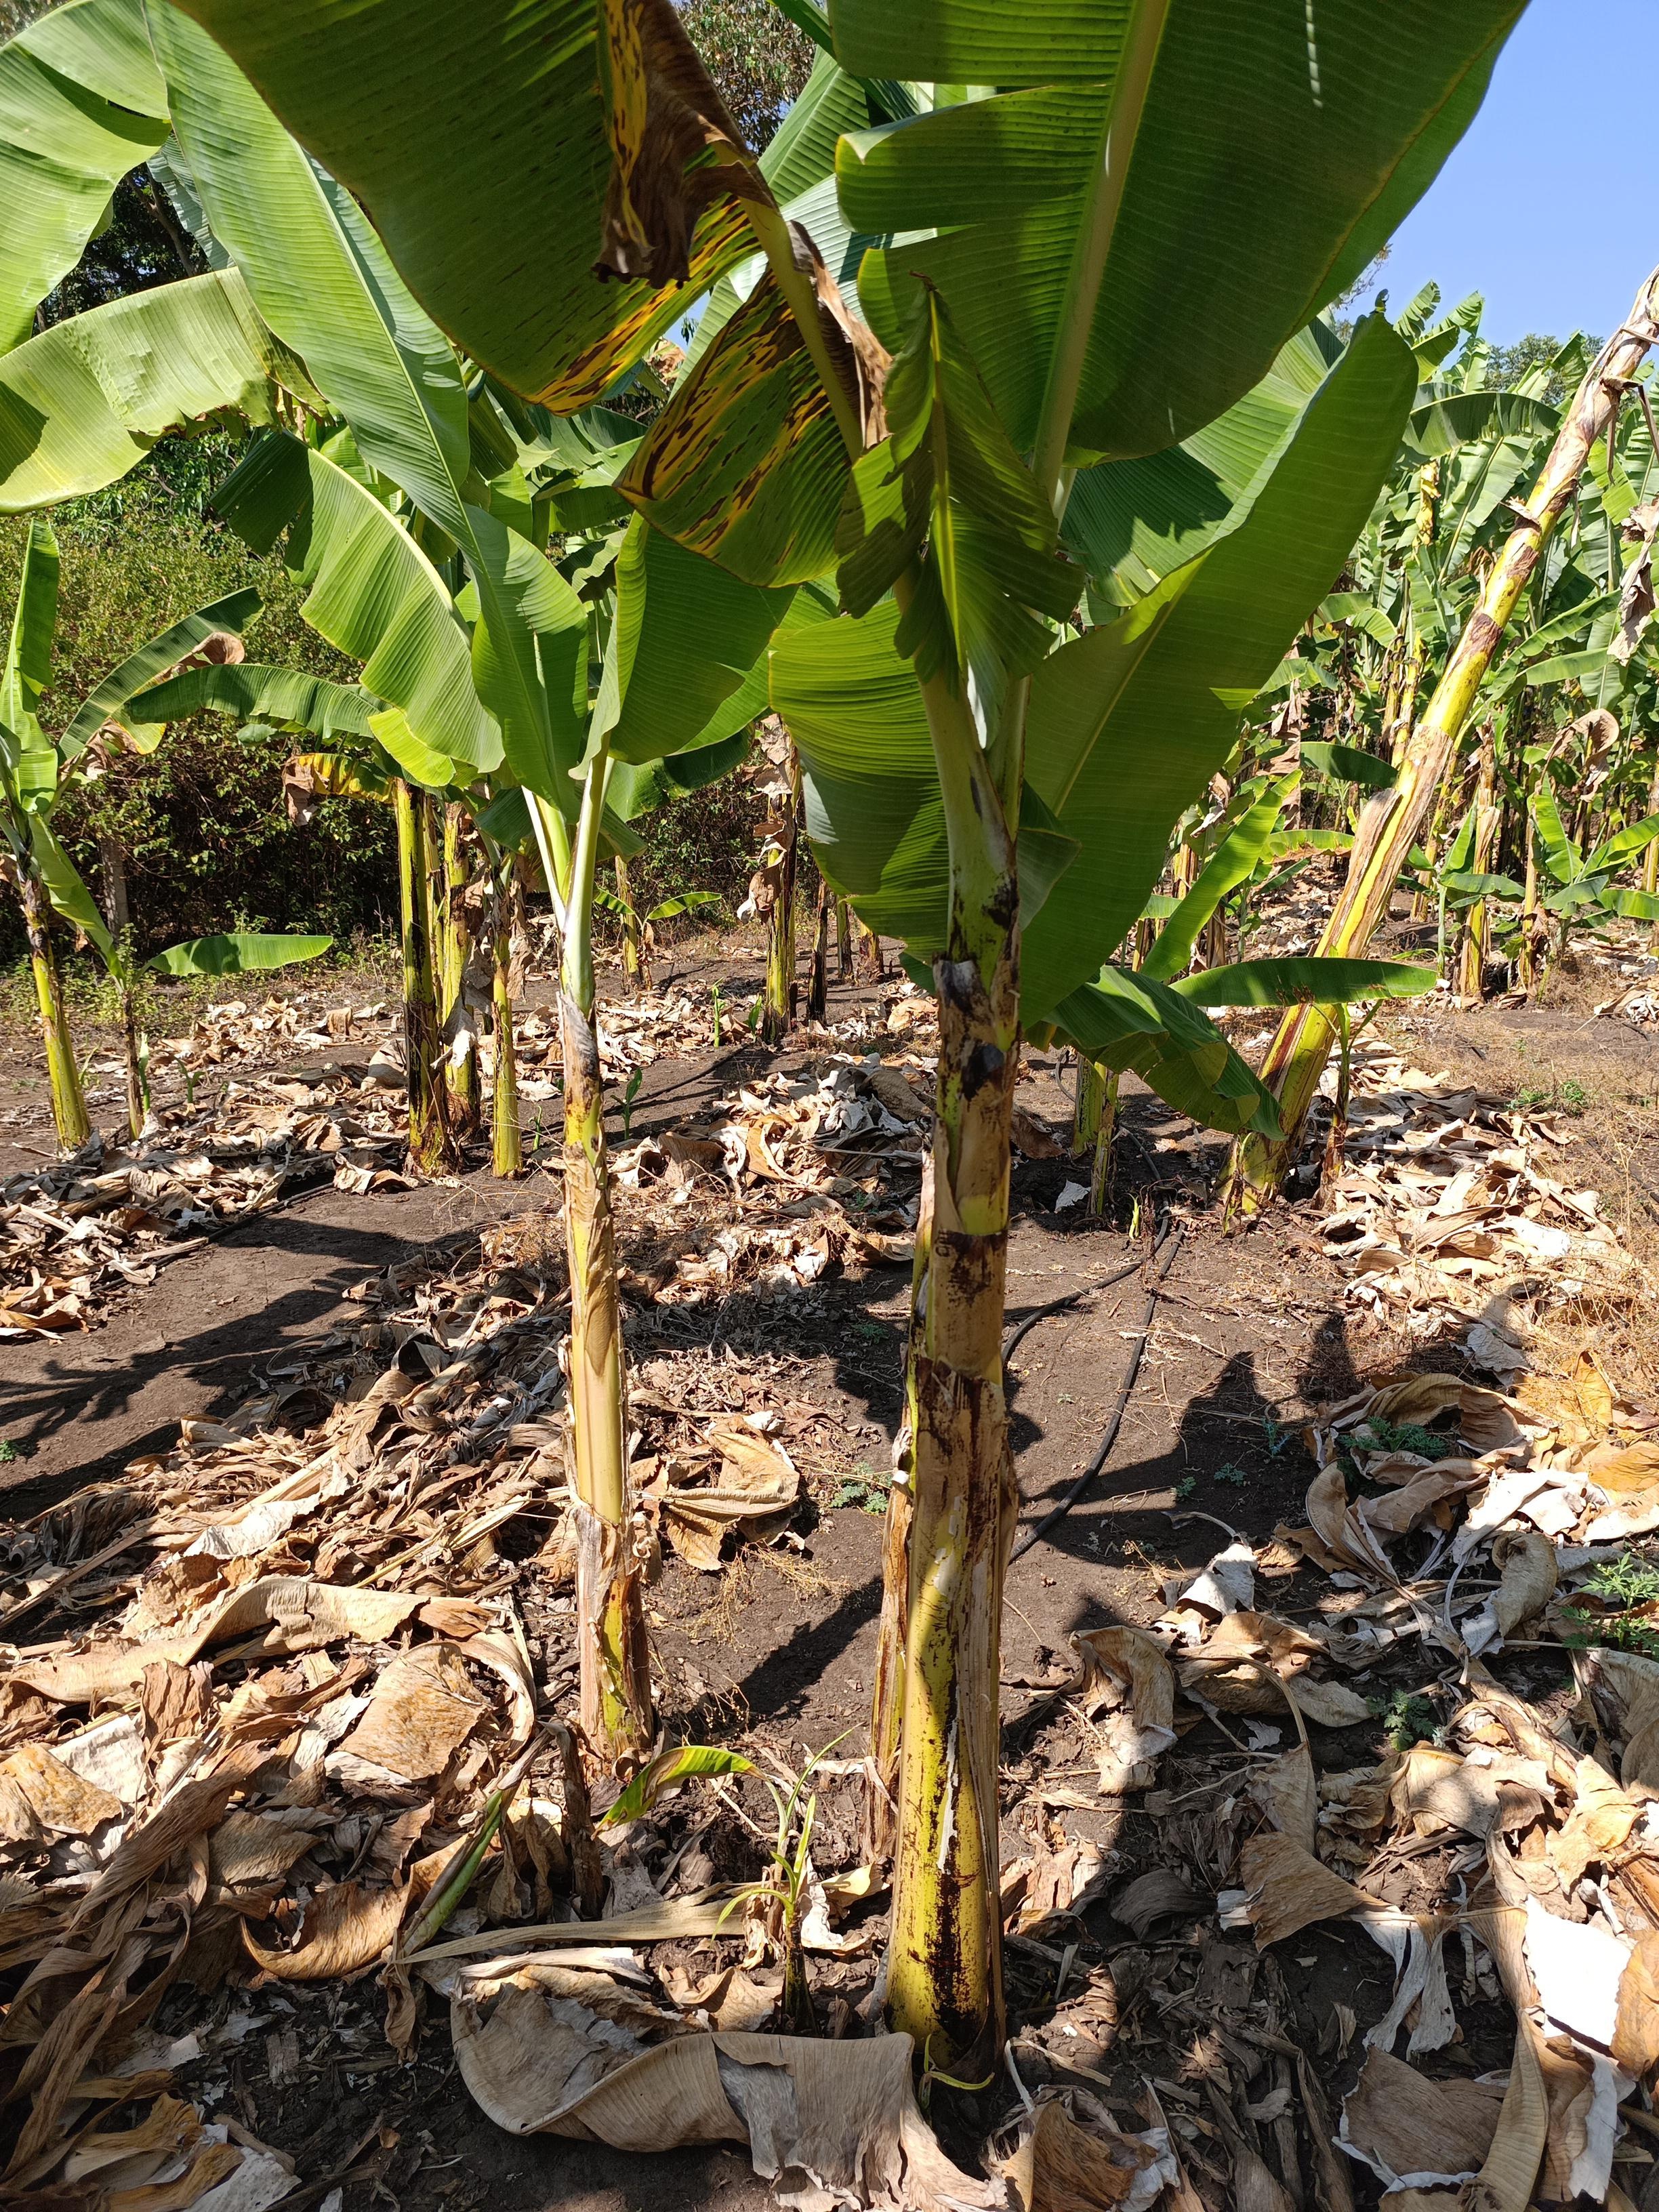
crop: banana
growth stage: vegetative
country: Tanzania
